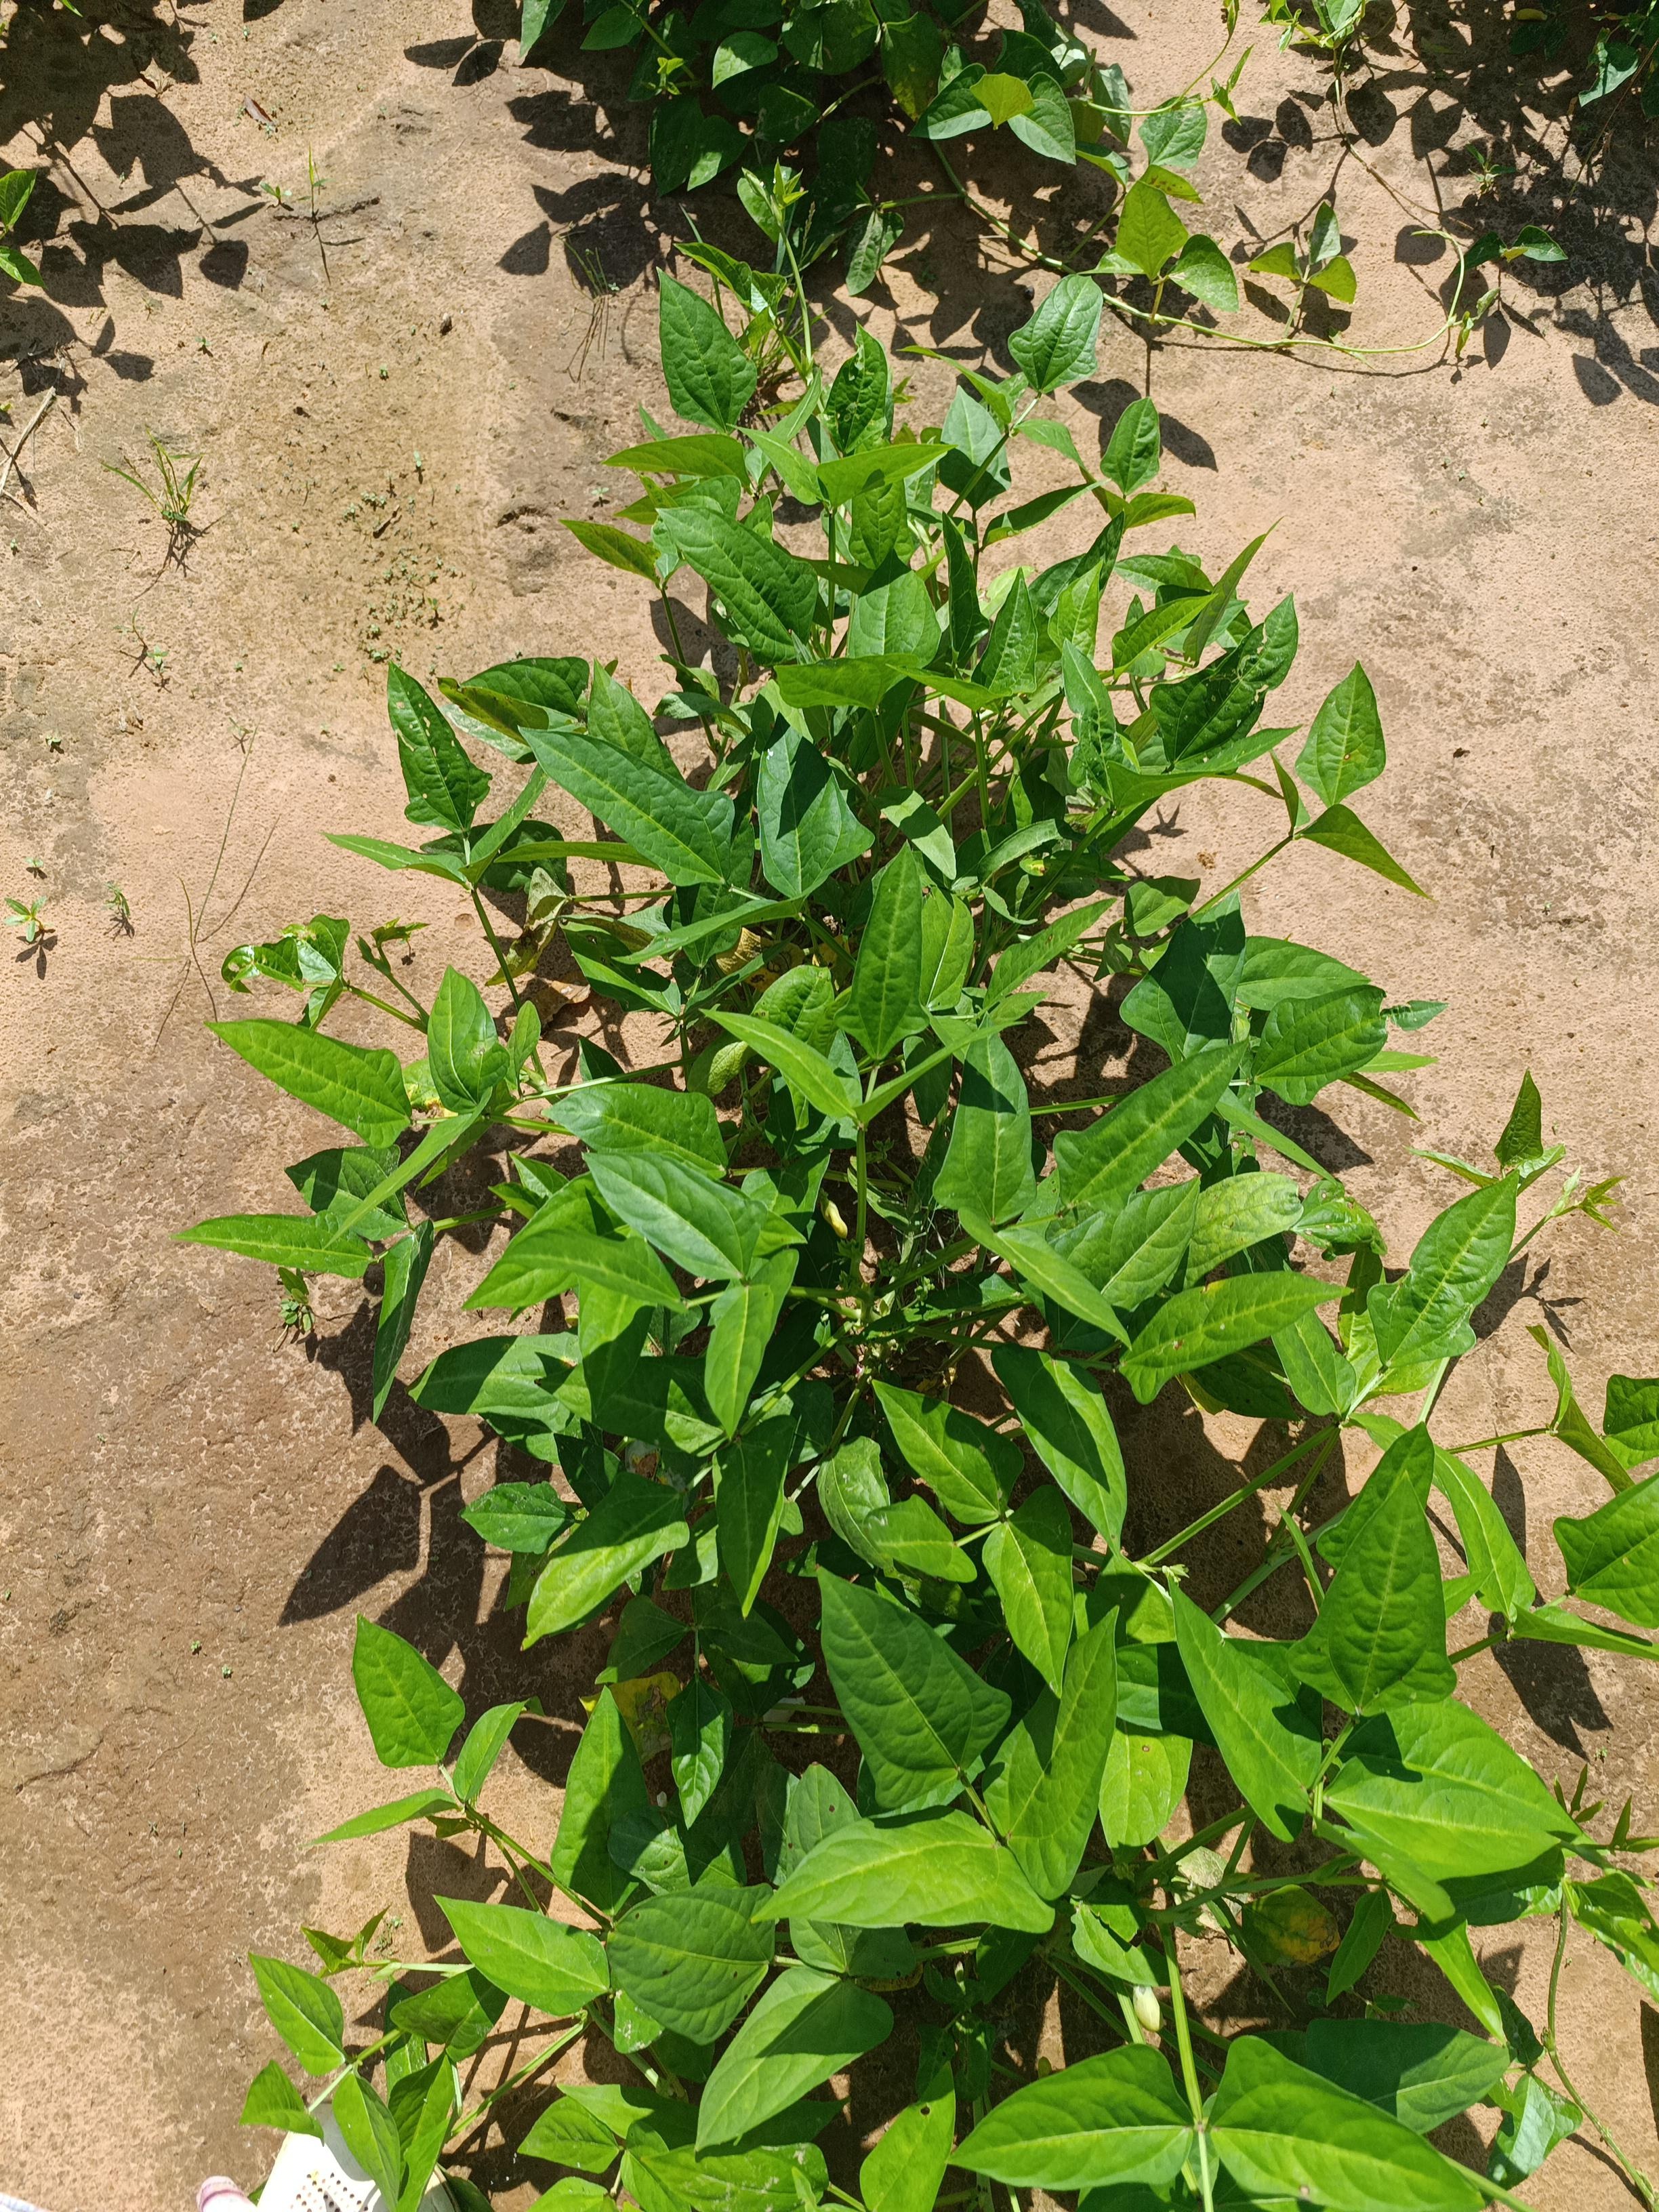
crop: cowpea
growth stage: development pod
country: Nigeria
